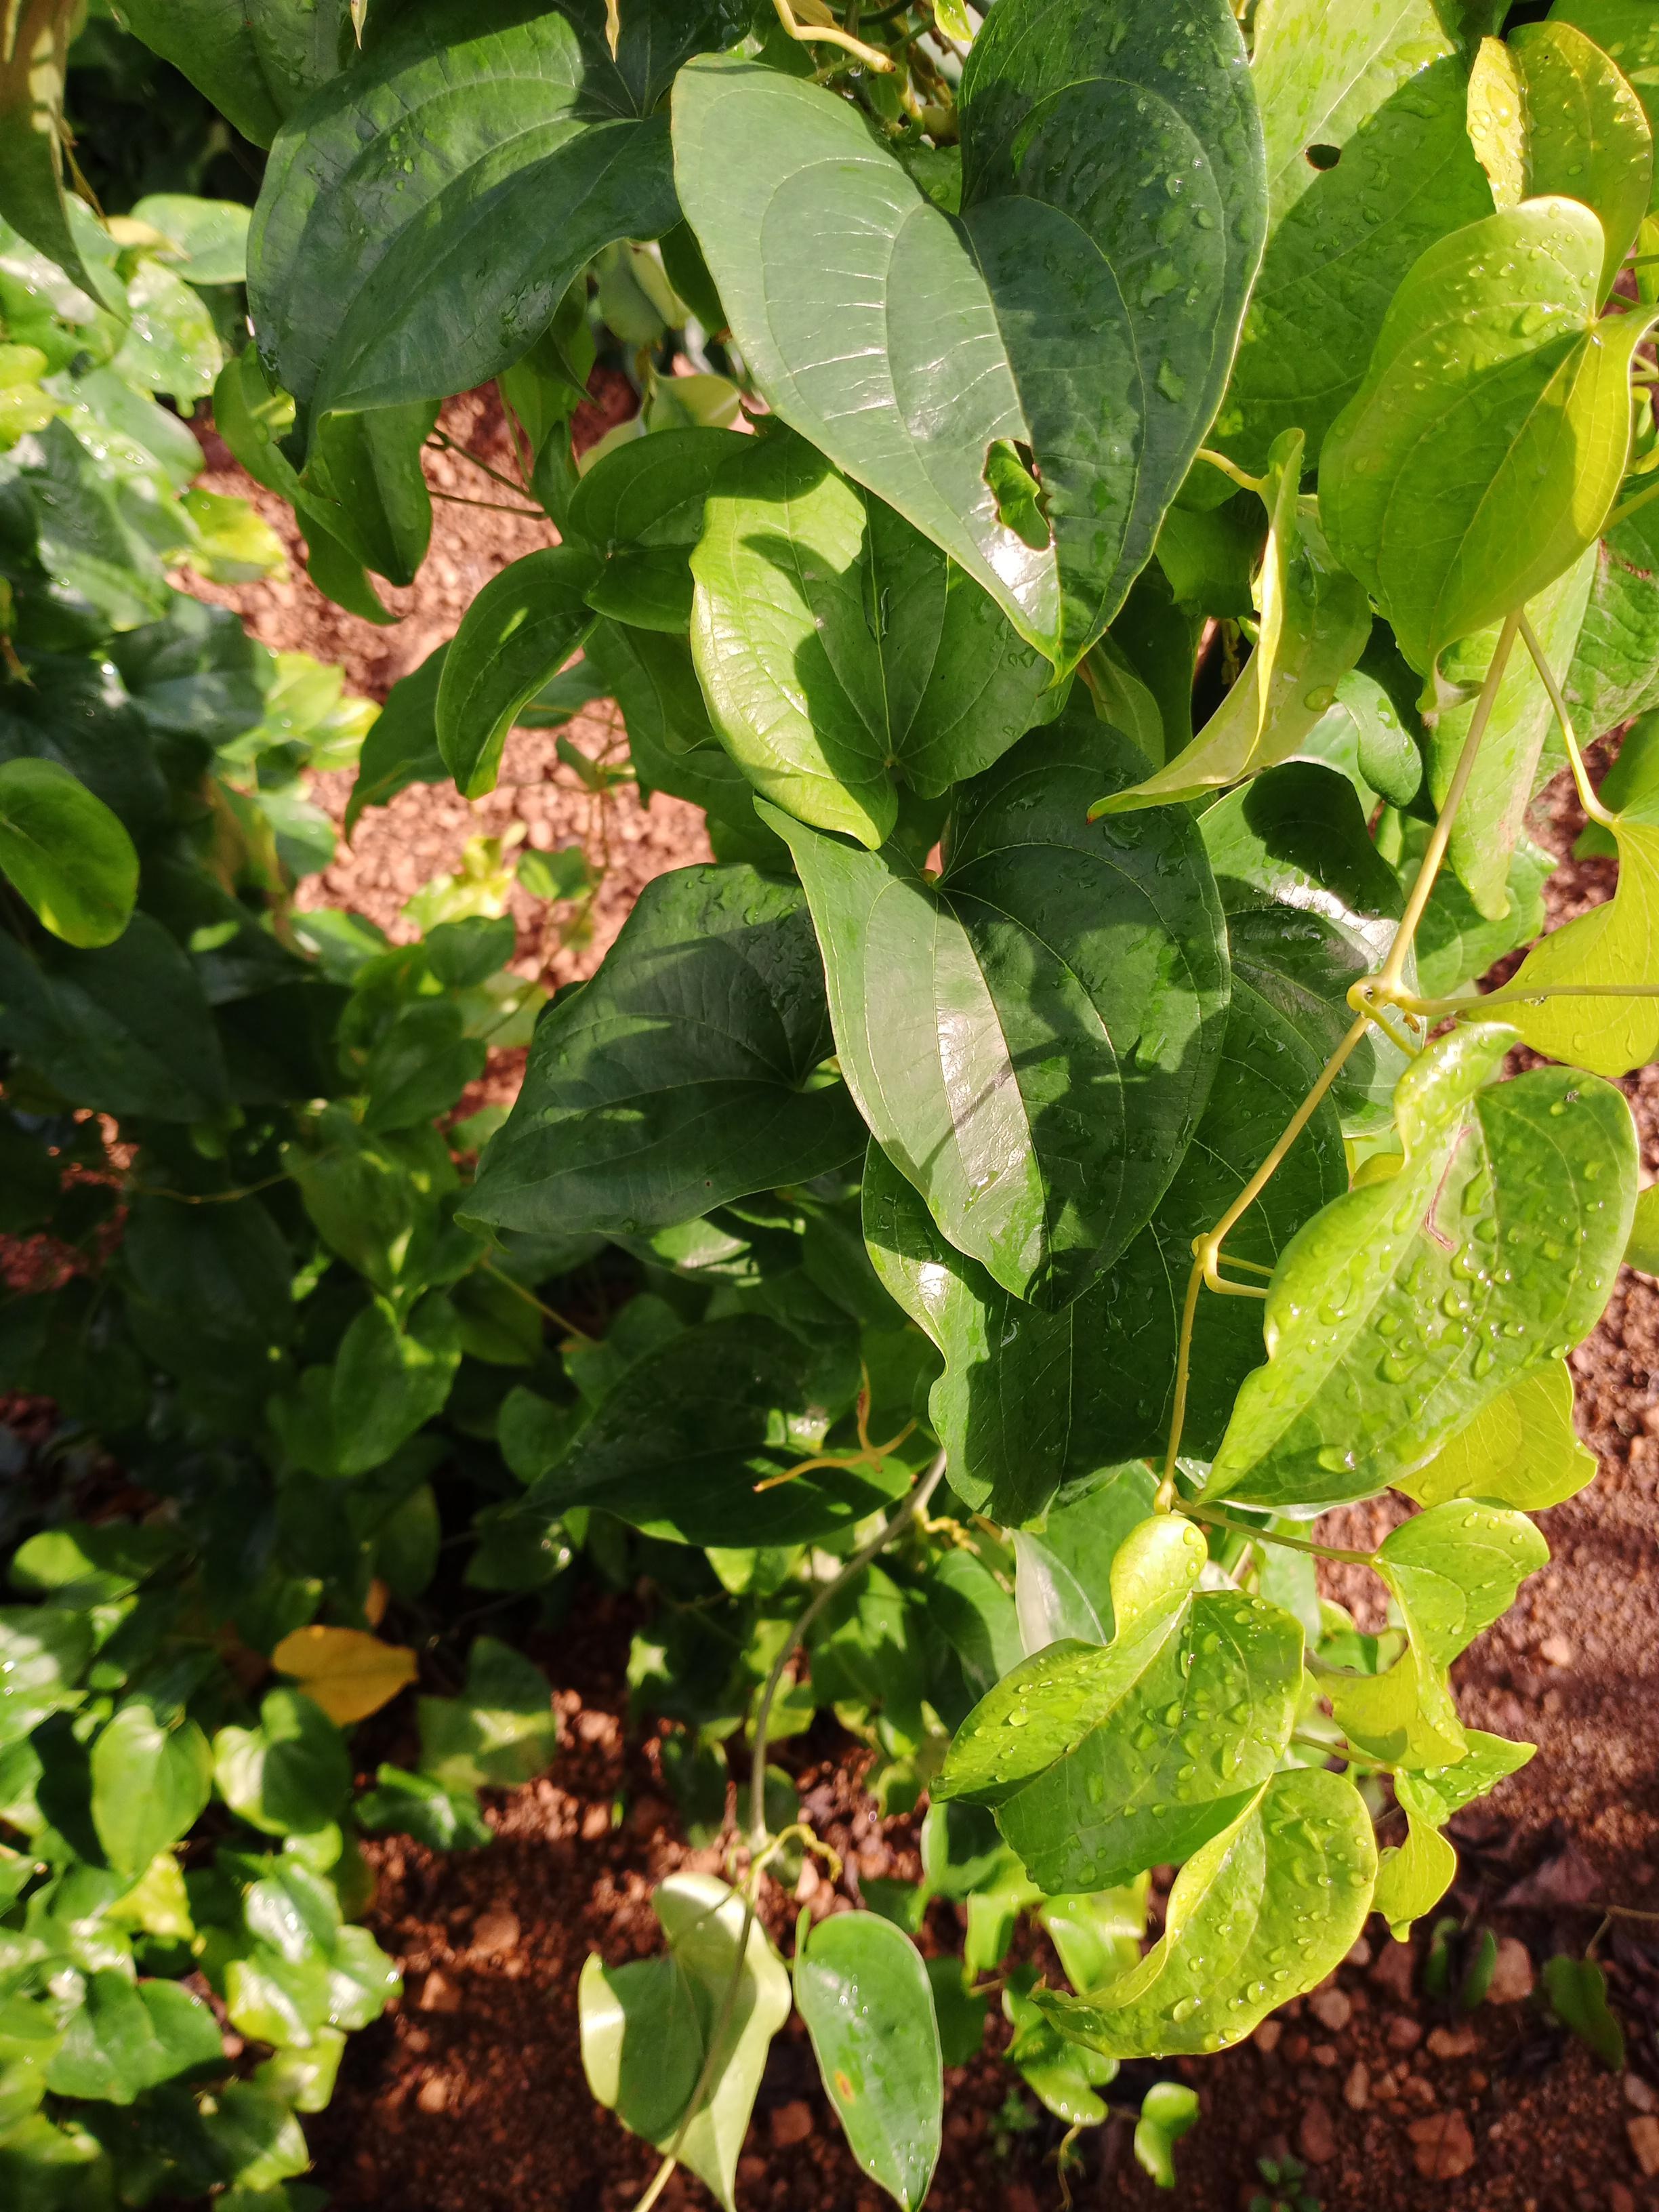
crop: yam
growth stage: vegetative
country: Nigeria
